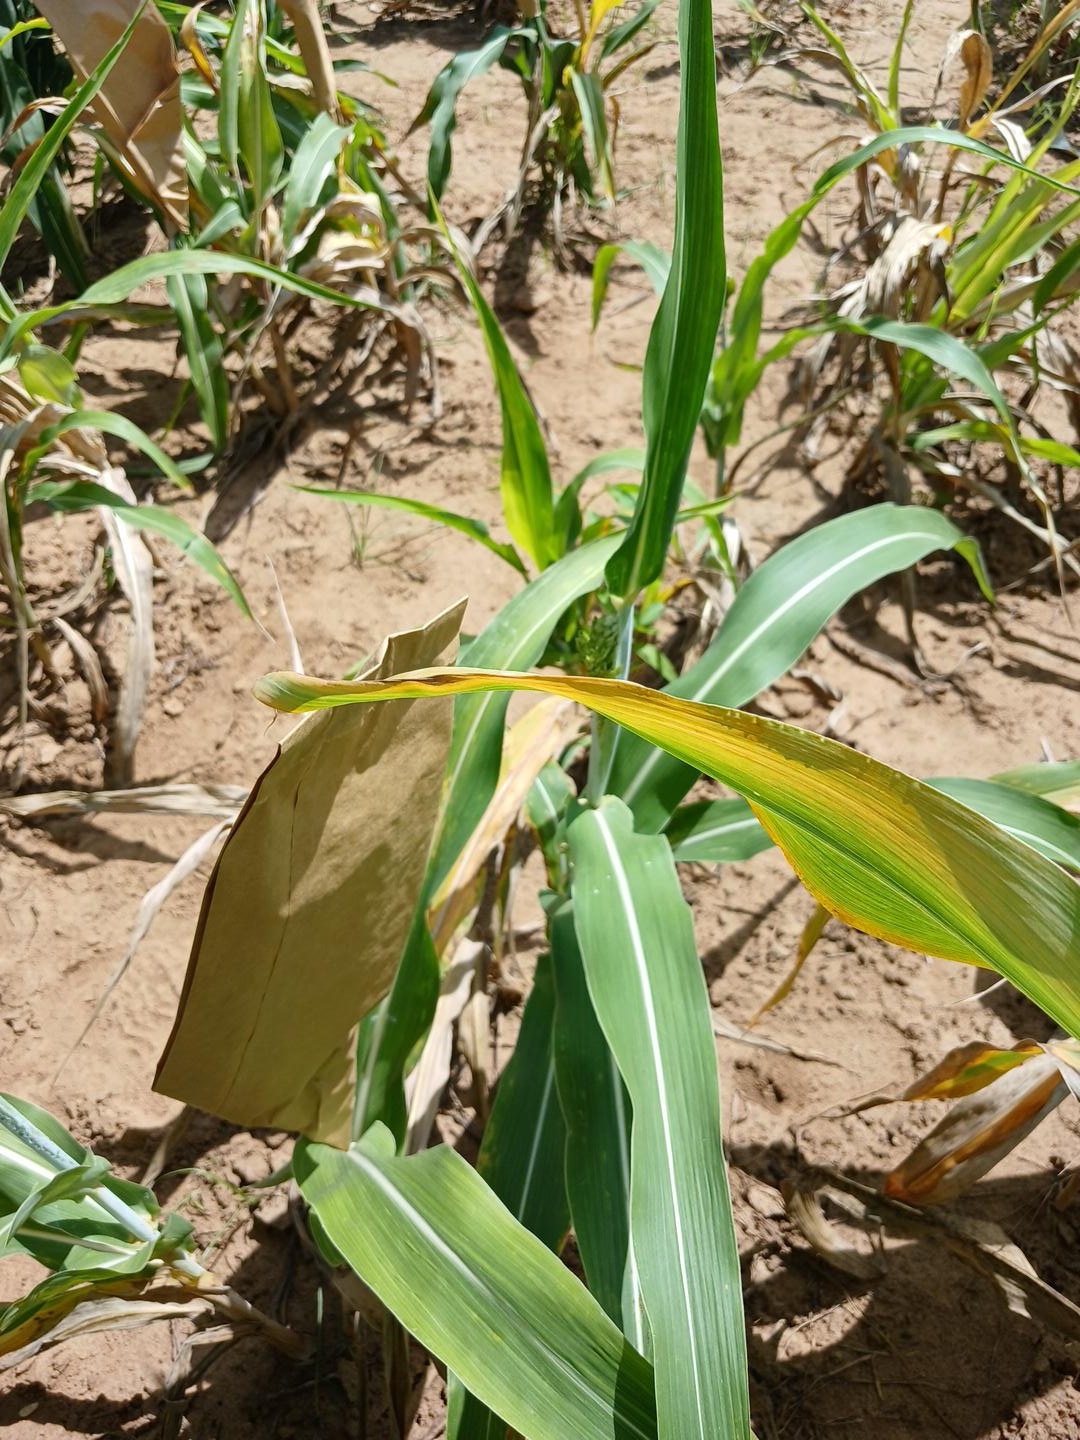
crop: sorghum
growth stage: vegetative
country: Senegal
